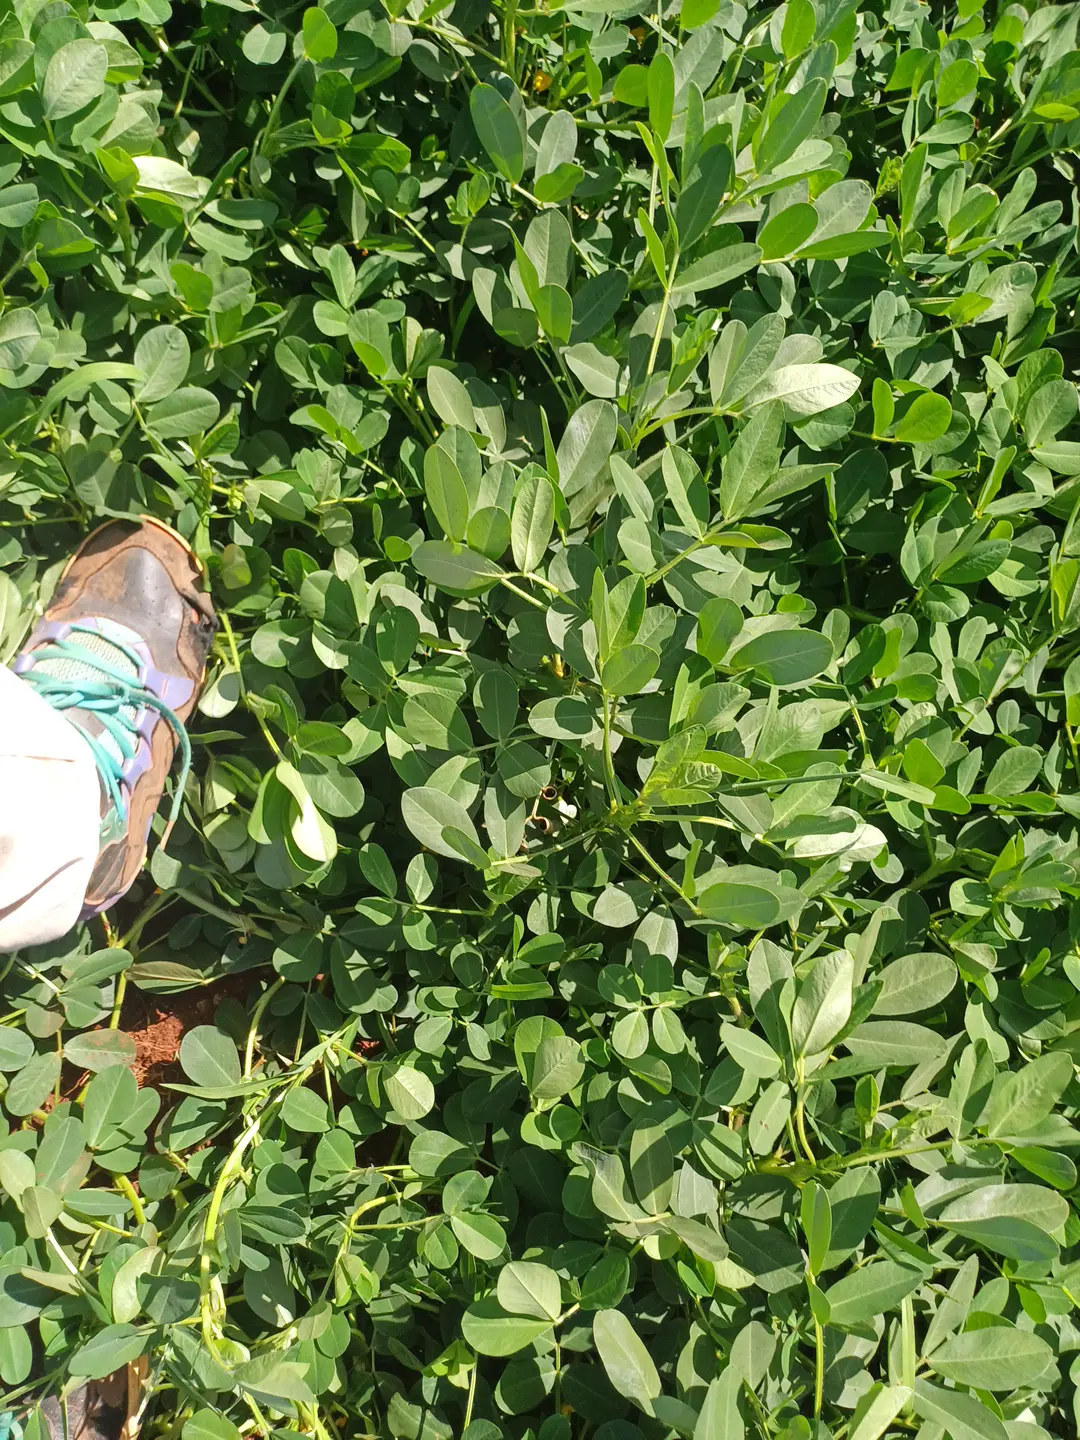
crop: groundnut
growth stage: flowering
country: Kenya
